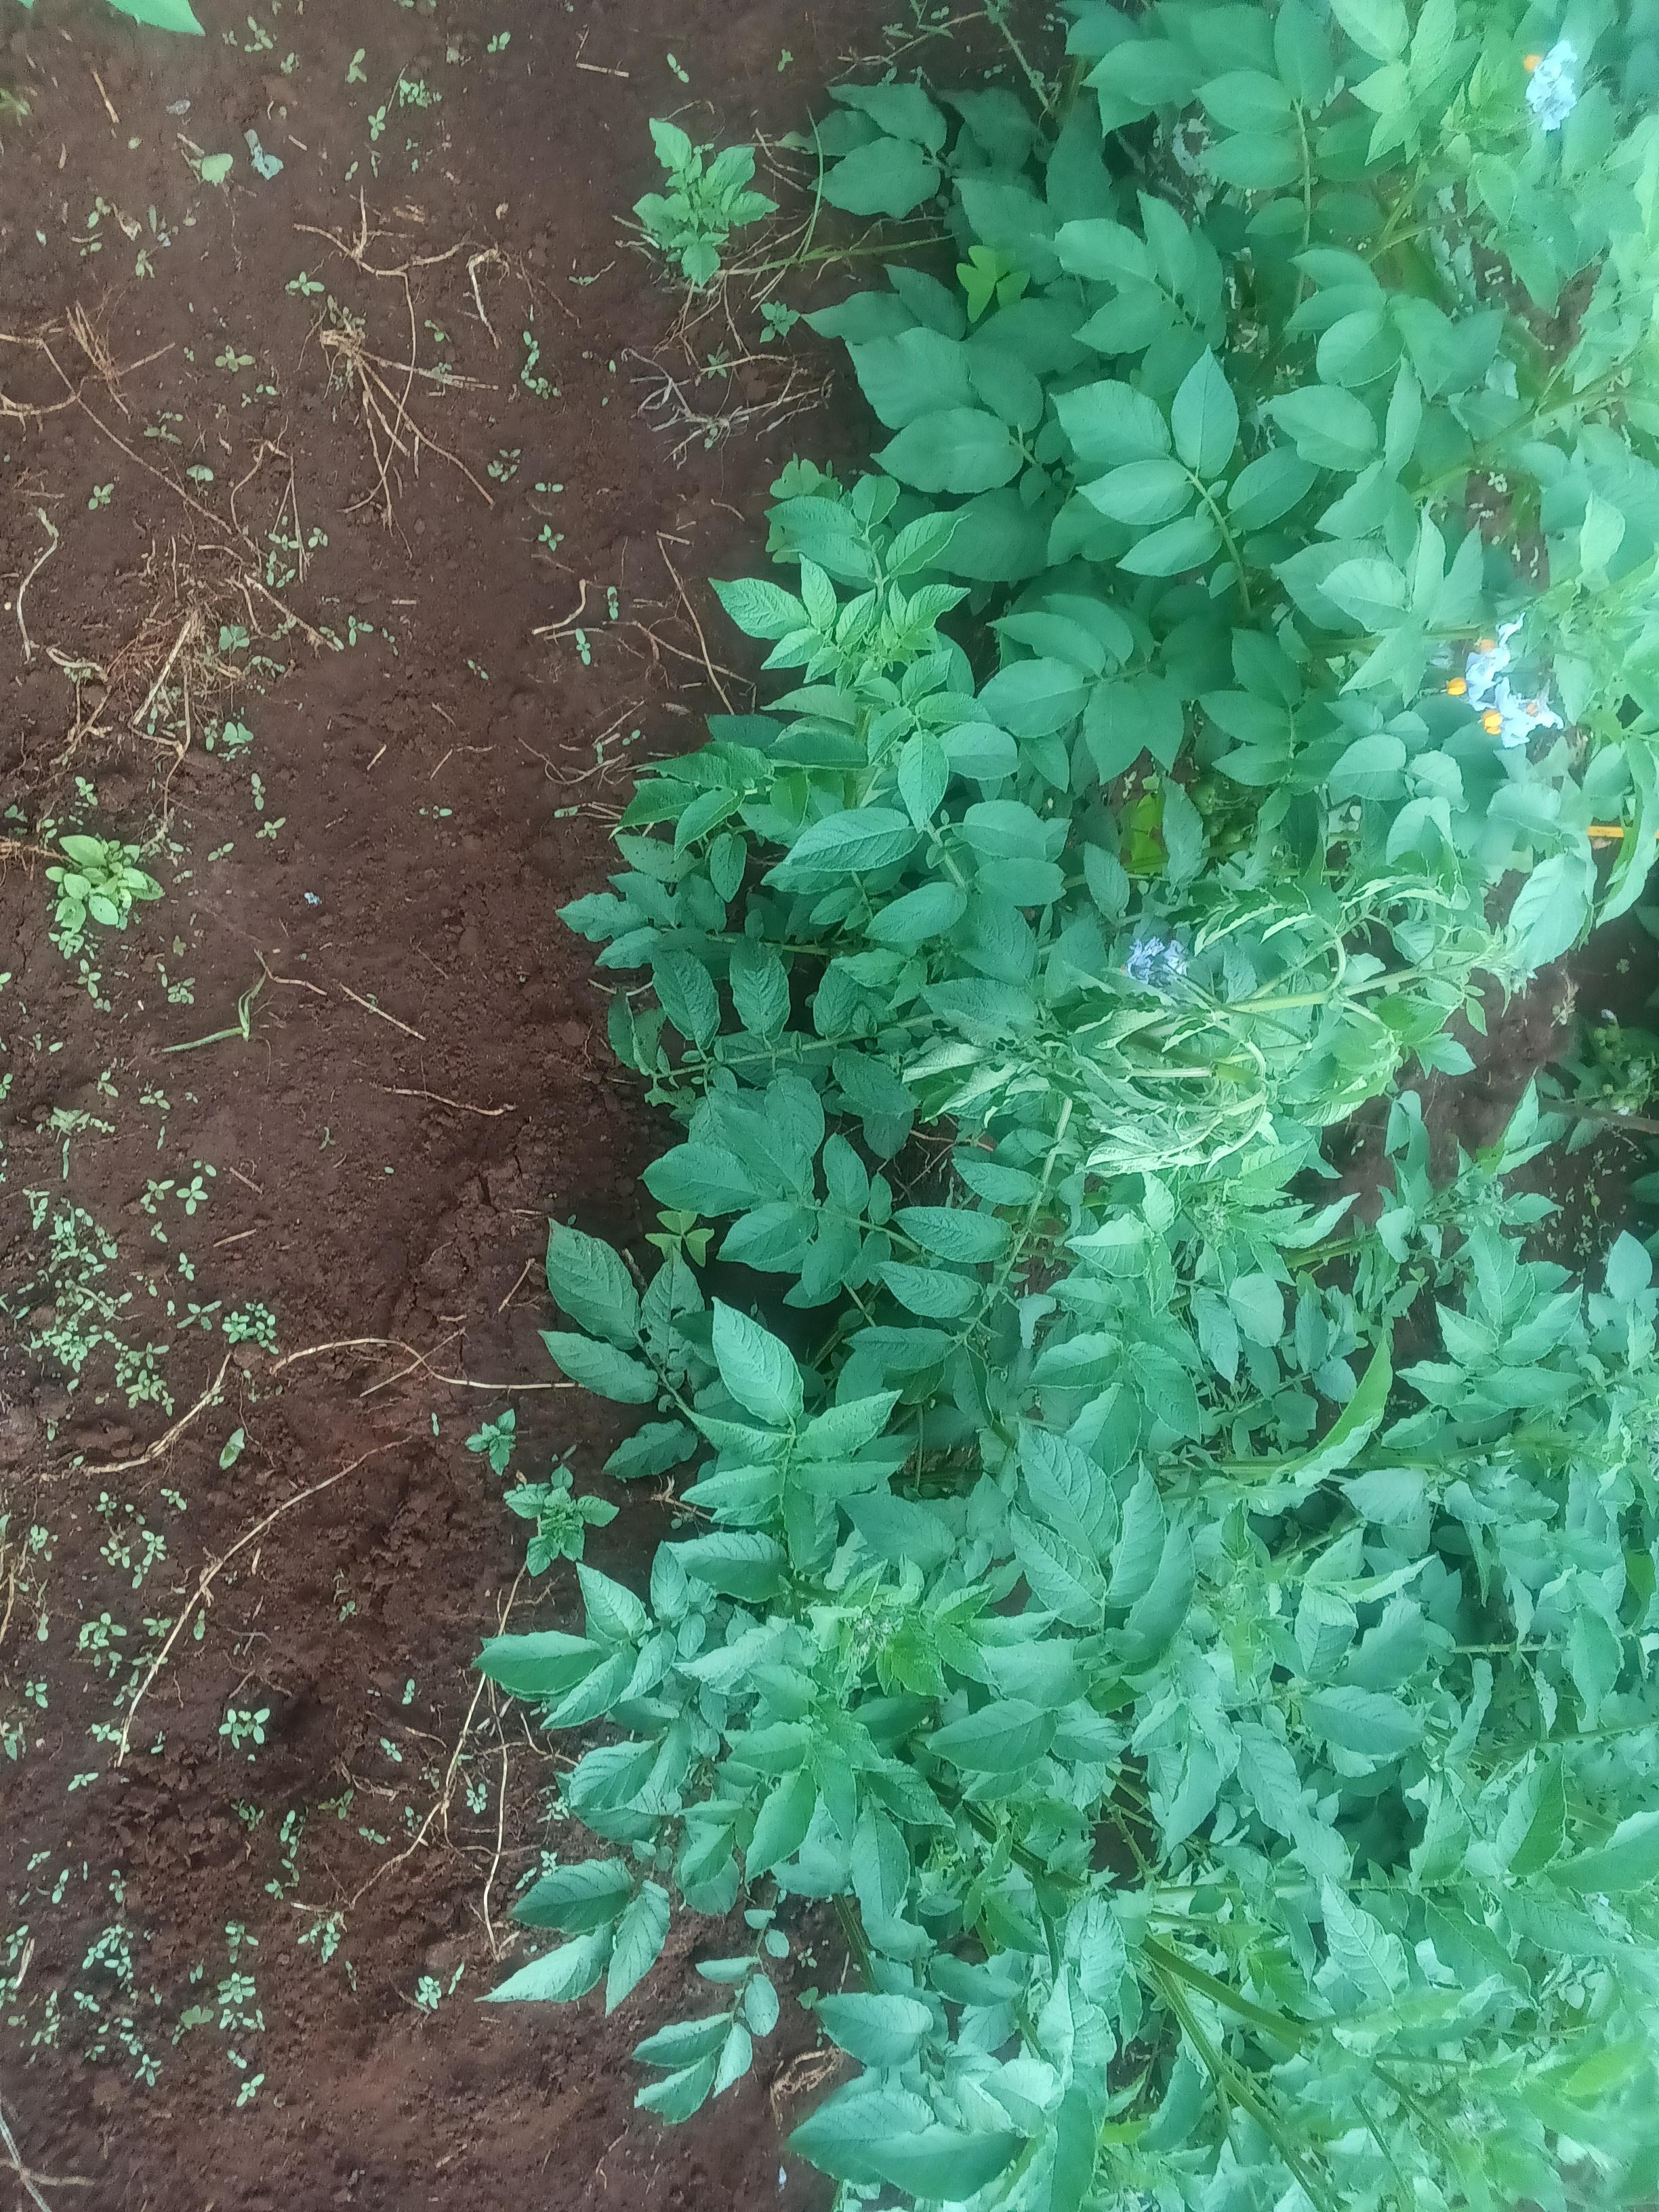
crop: potato
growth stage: flowering
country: Kenya
